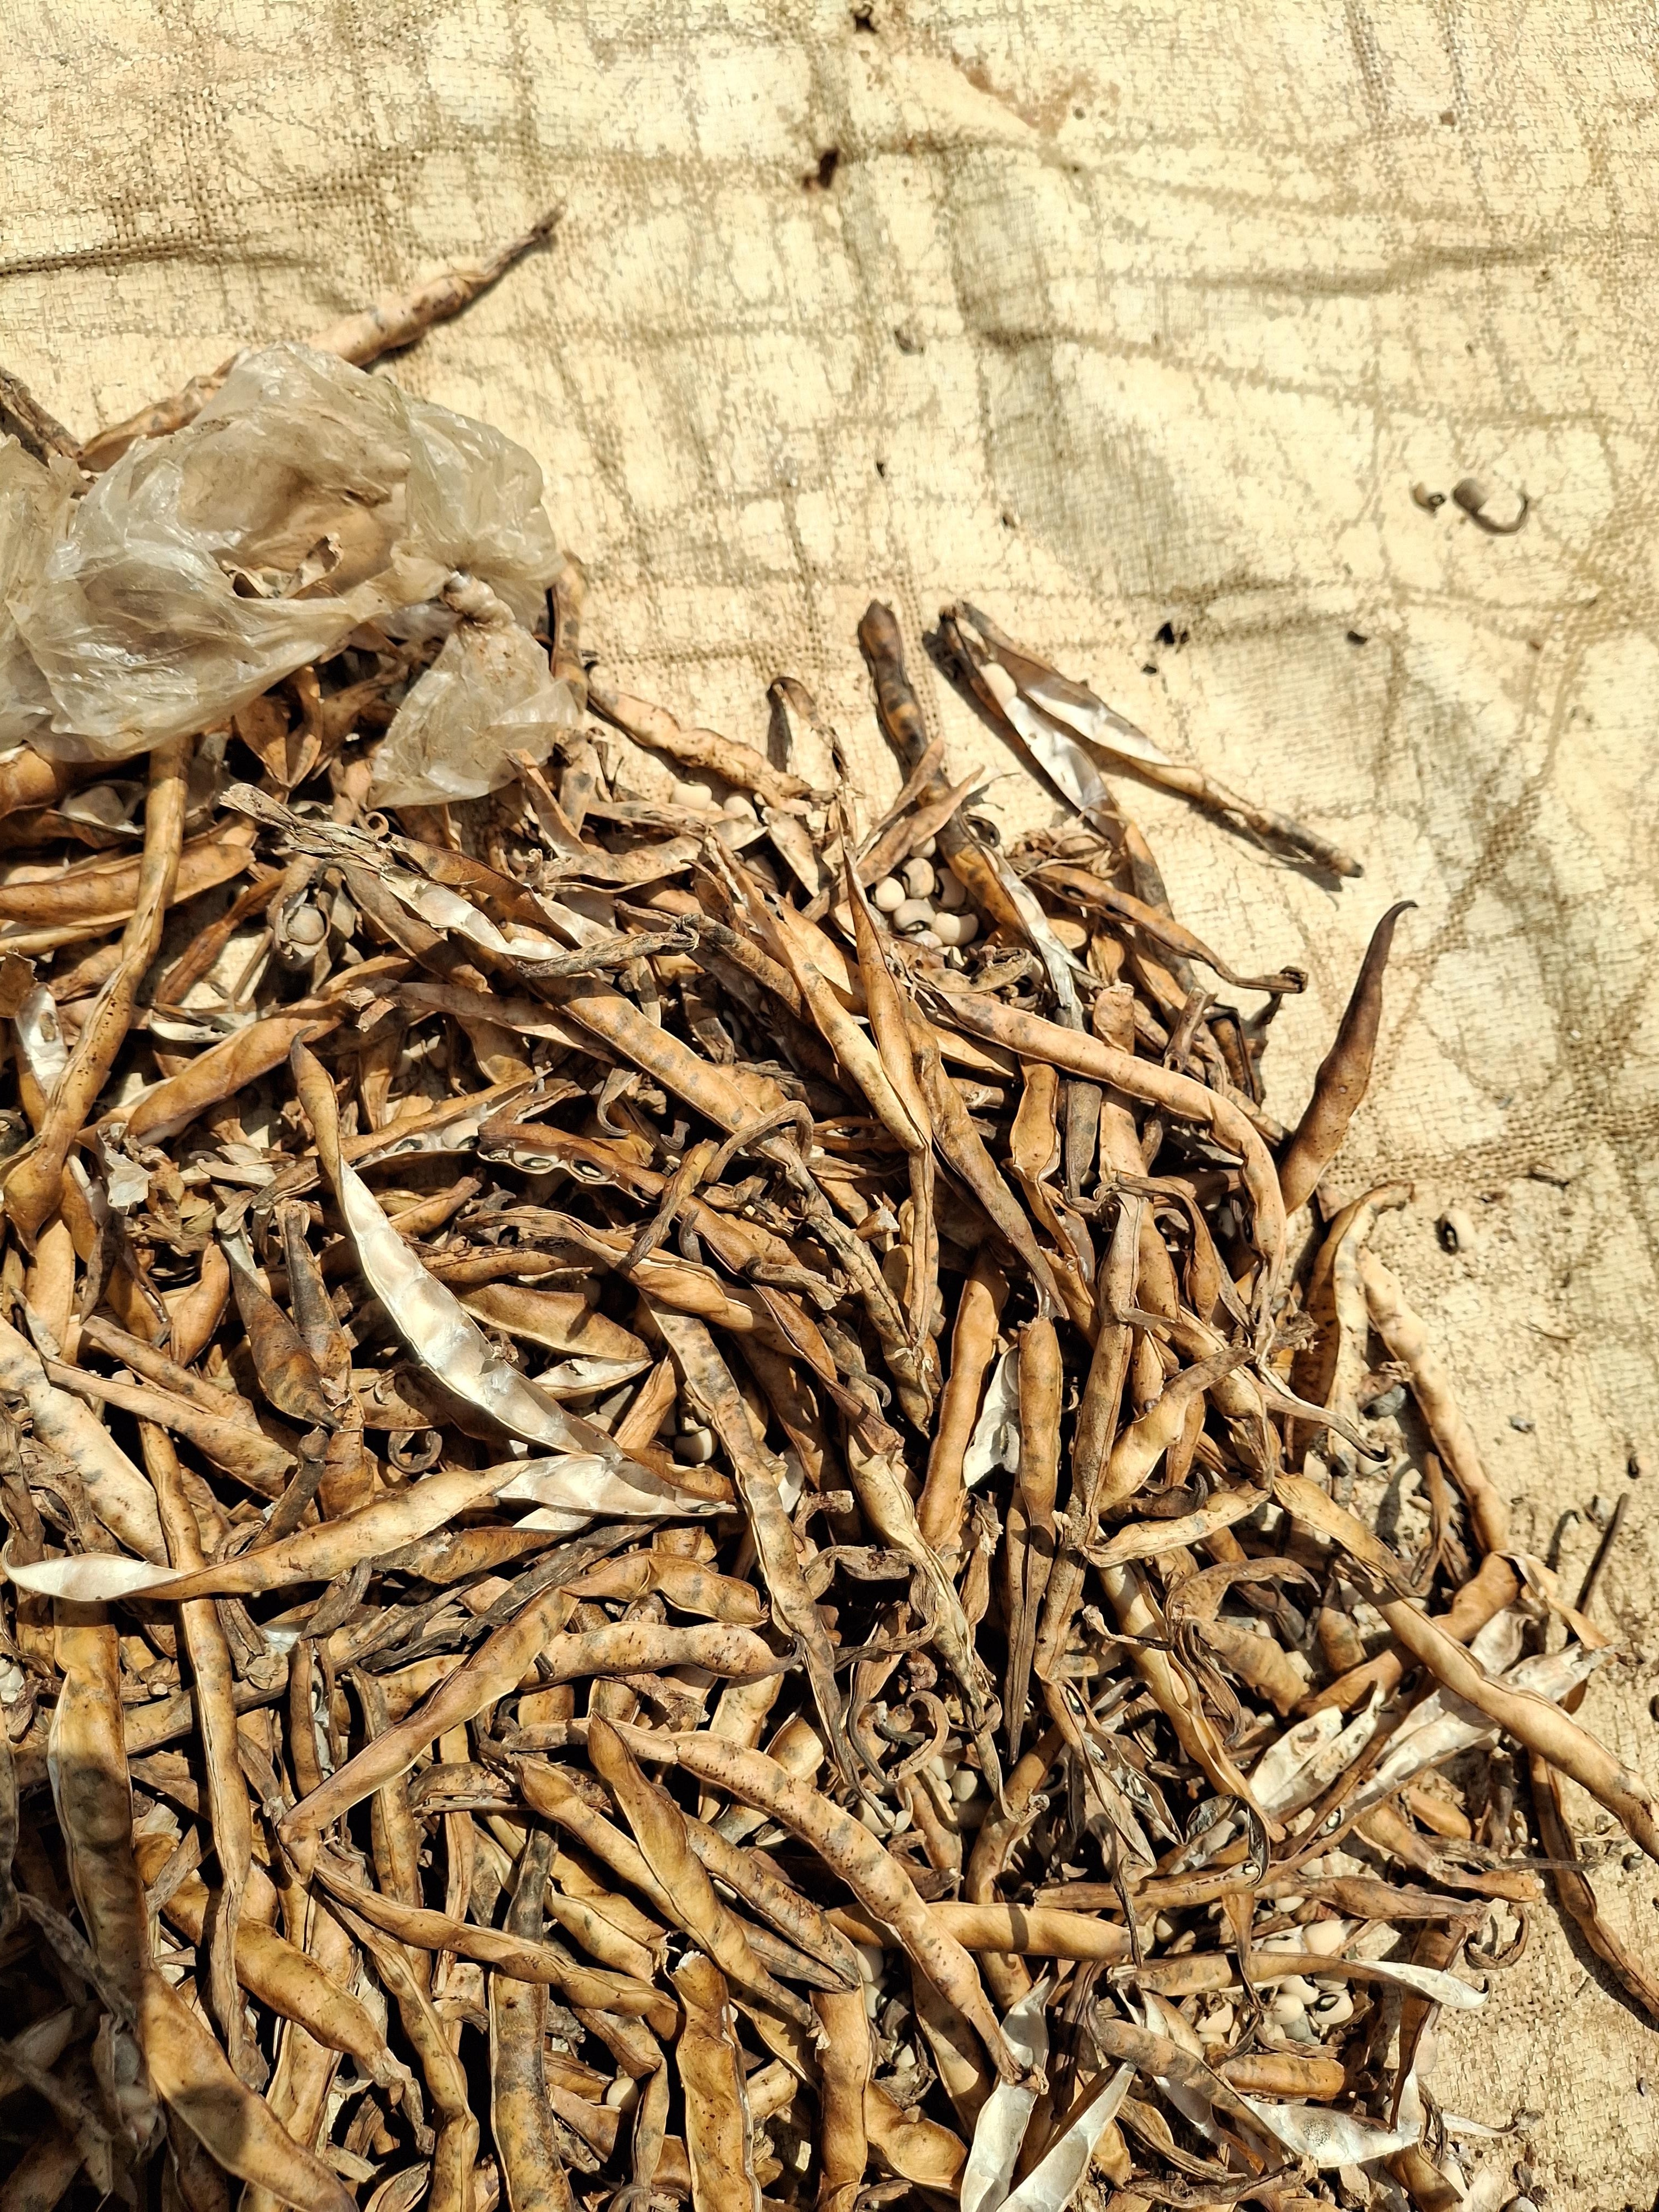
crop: cowpea
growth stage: harvest
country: Nigeria
